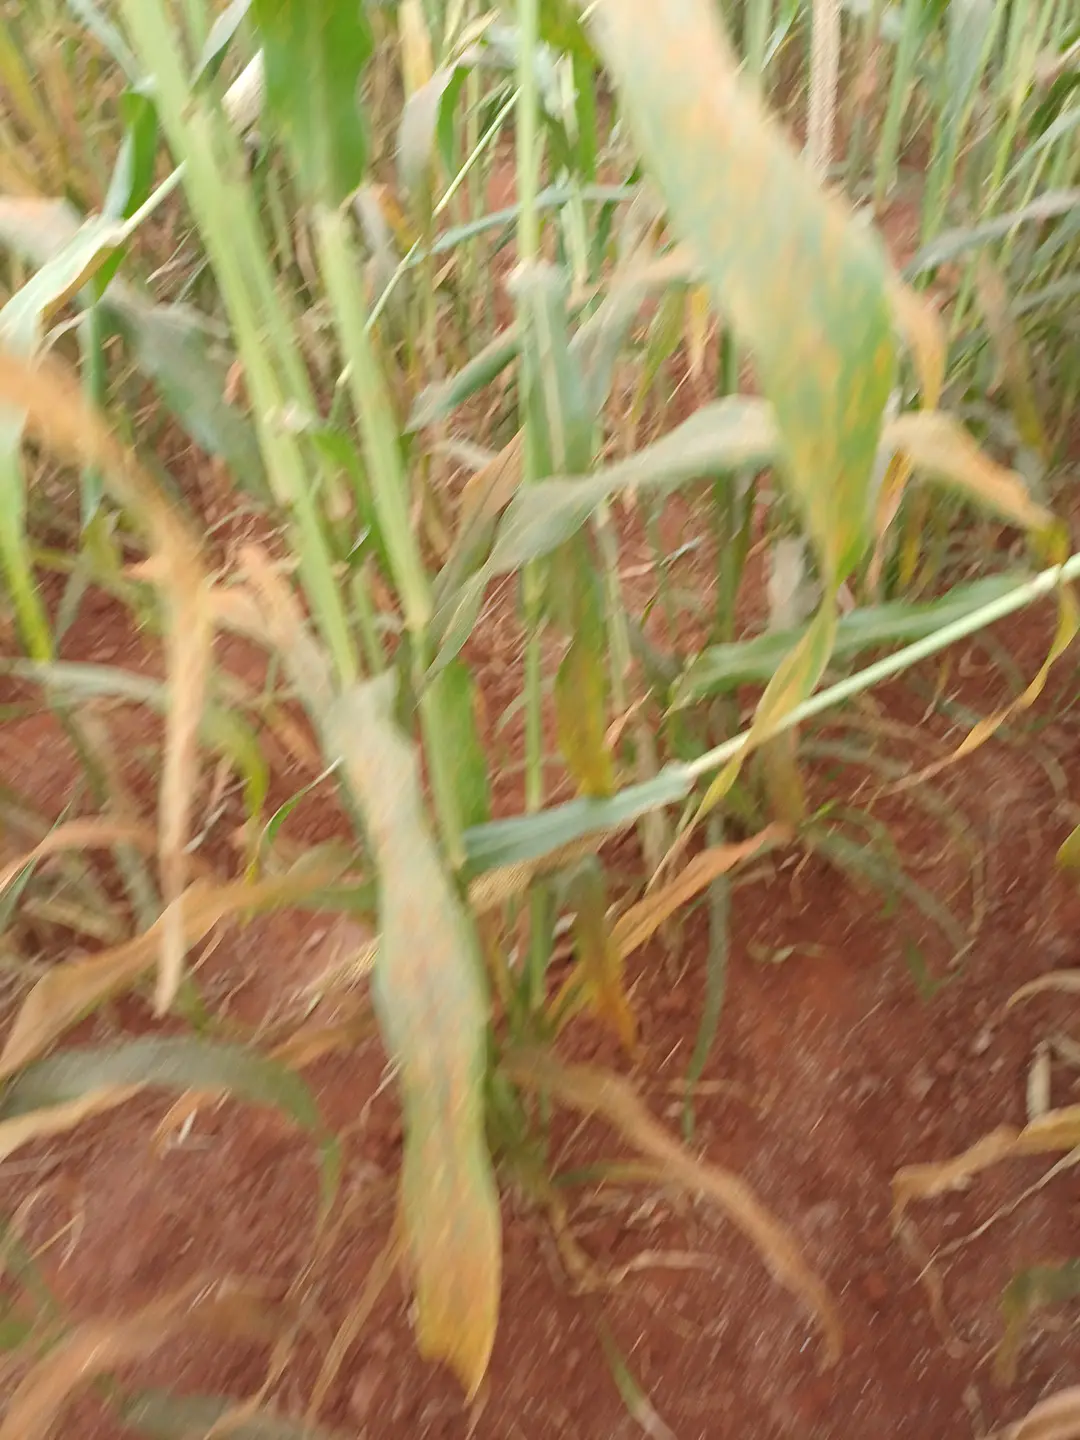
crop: pearl millet
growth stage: filling grain
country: Kenya
